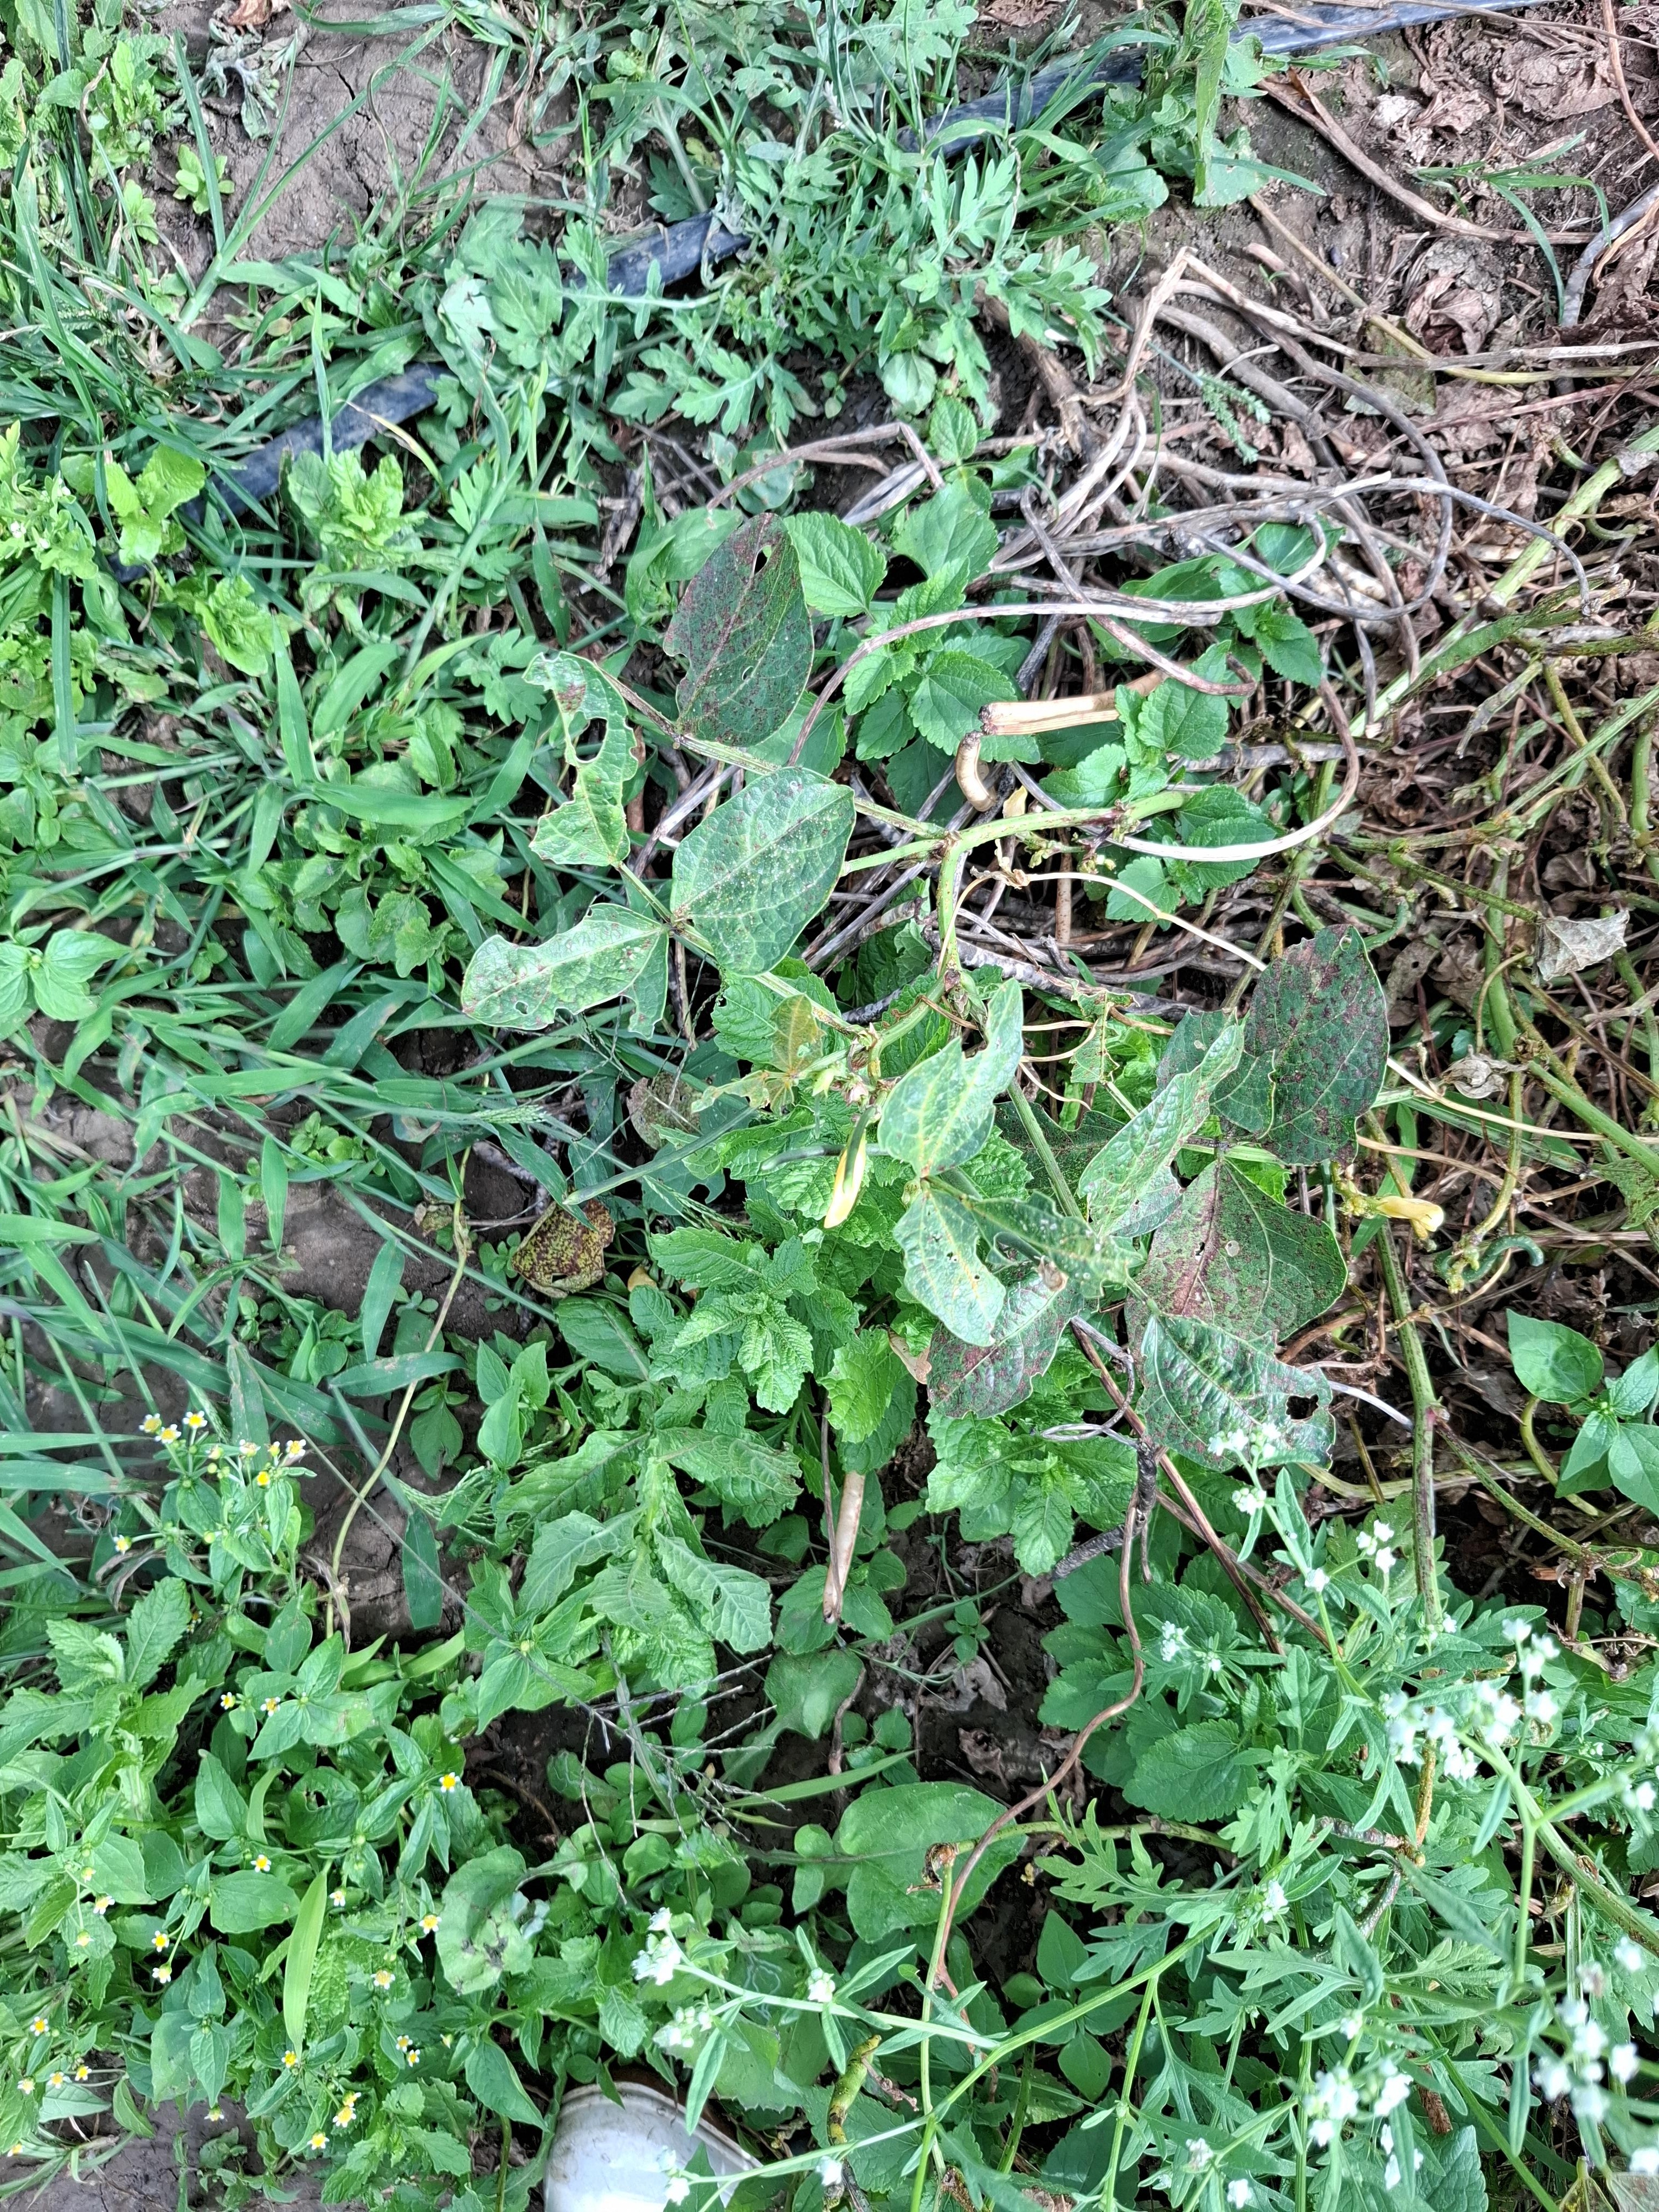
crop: cowpea
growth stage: development pod
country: Tanzania
